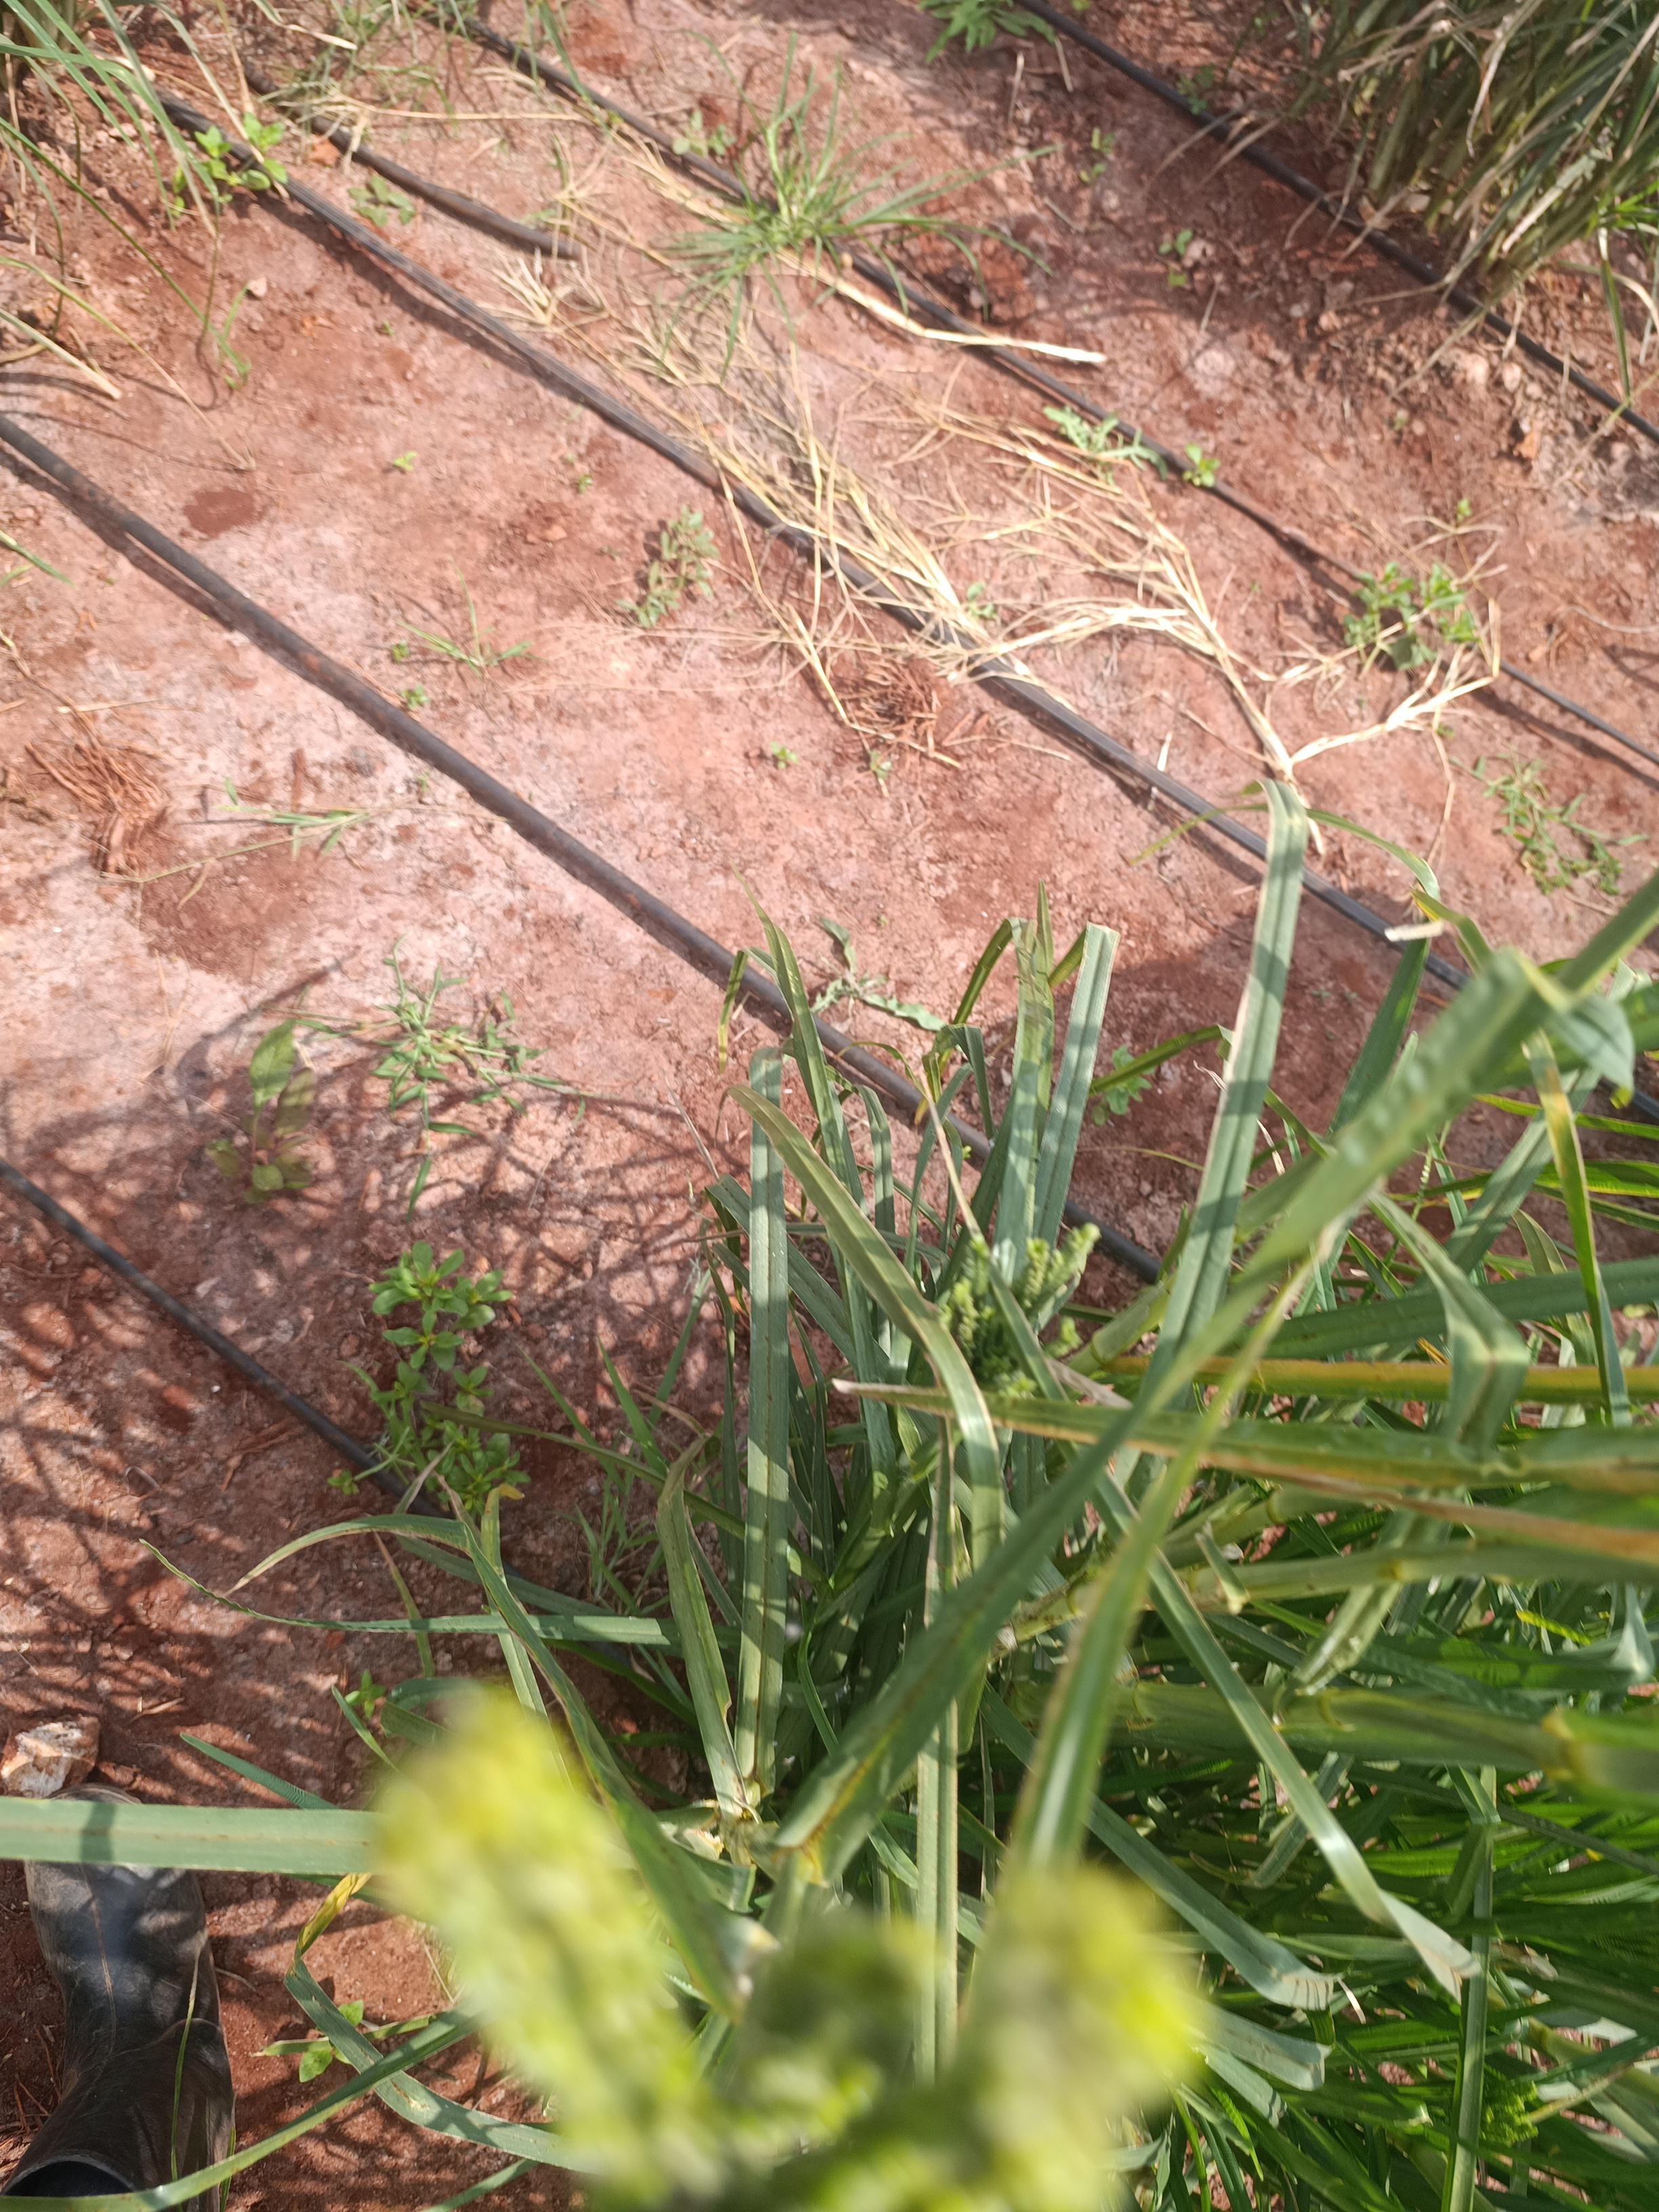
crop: finger millet
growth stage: filling grain
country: Kenya
